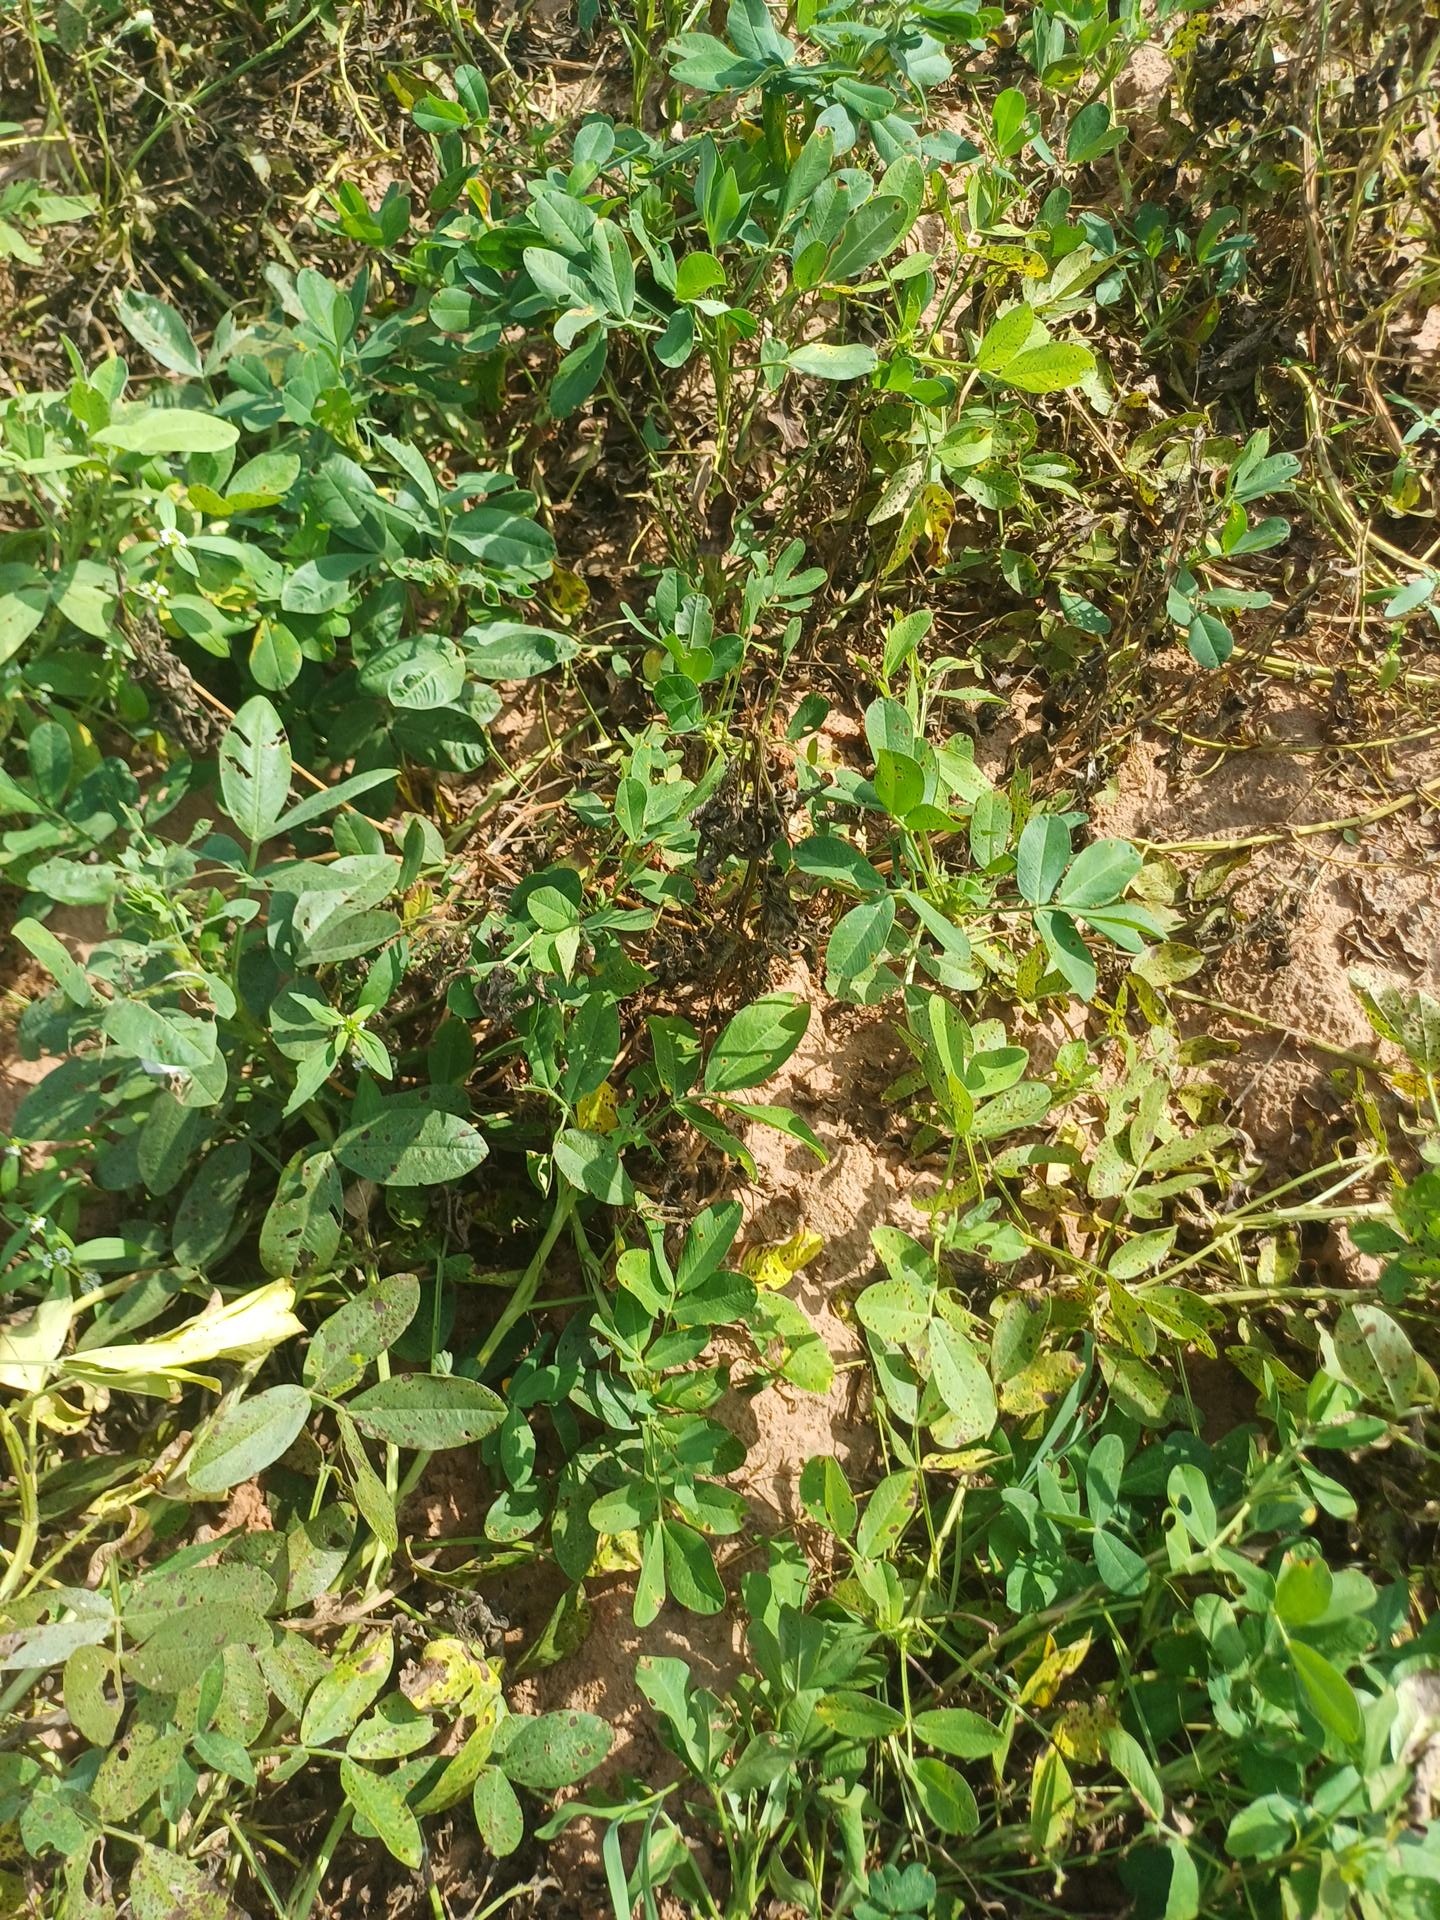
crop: groundnut
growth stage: flowering
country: Senegal
